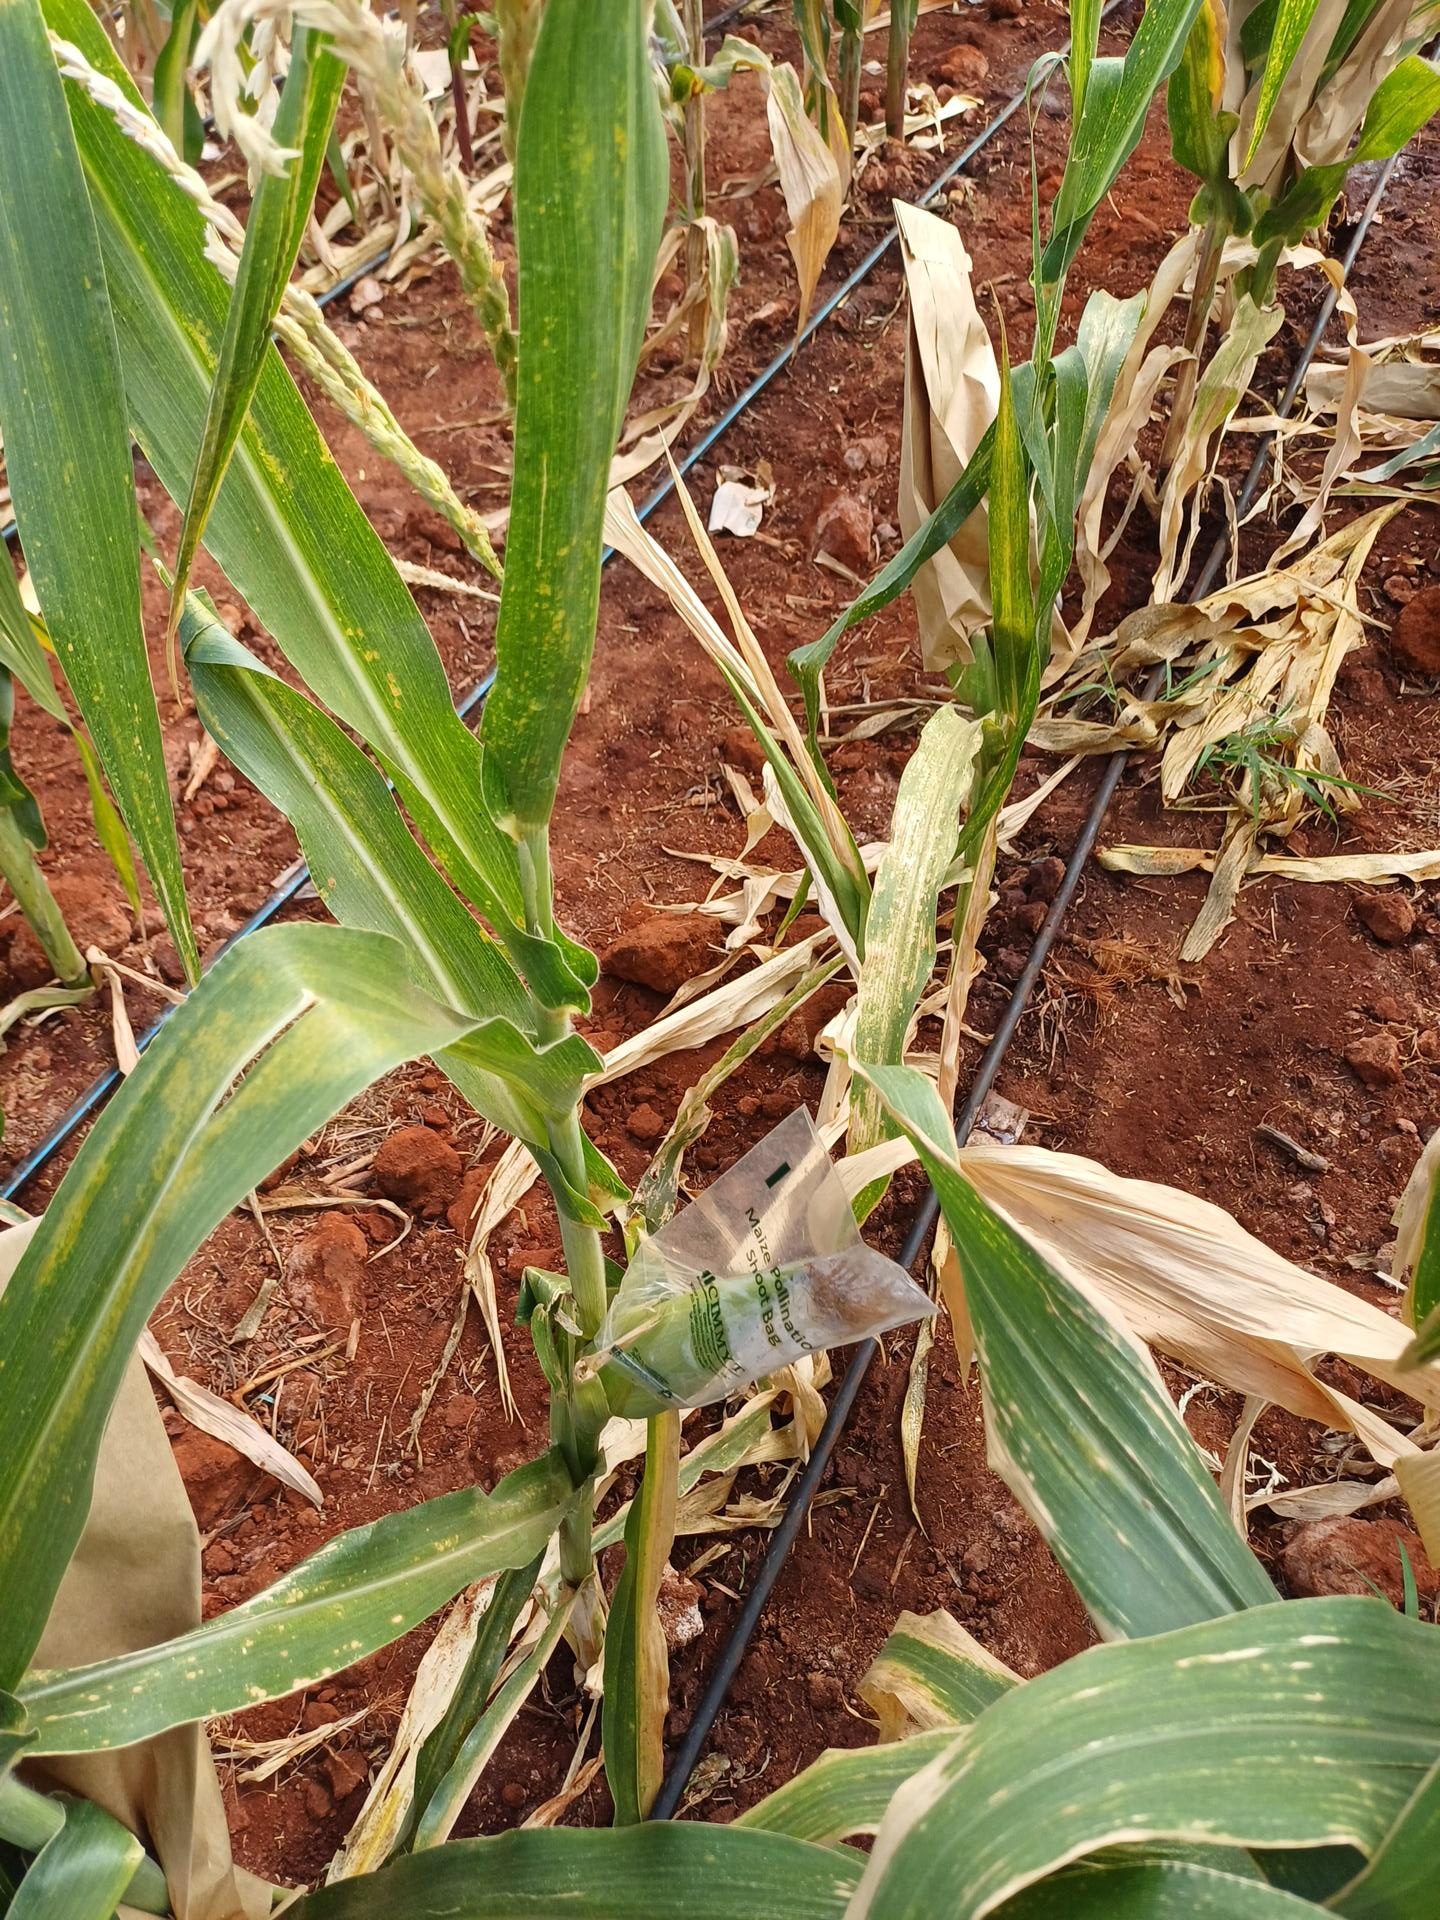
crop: maize
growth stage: flowering
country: Kenya
